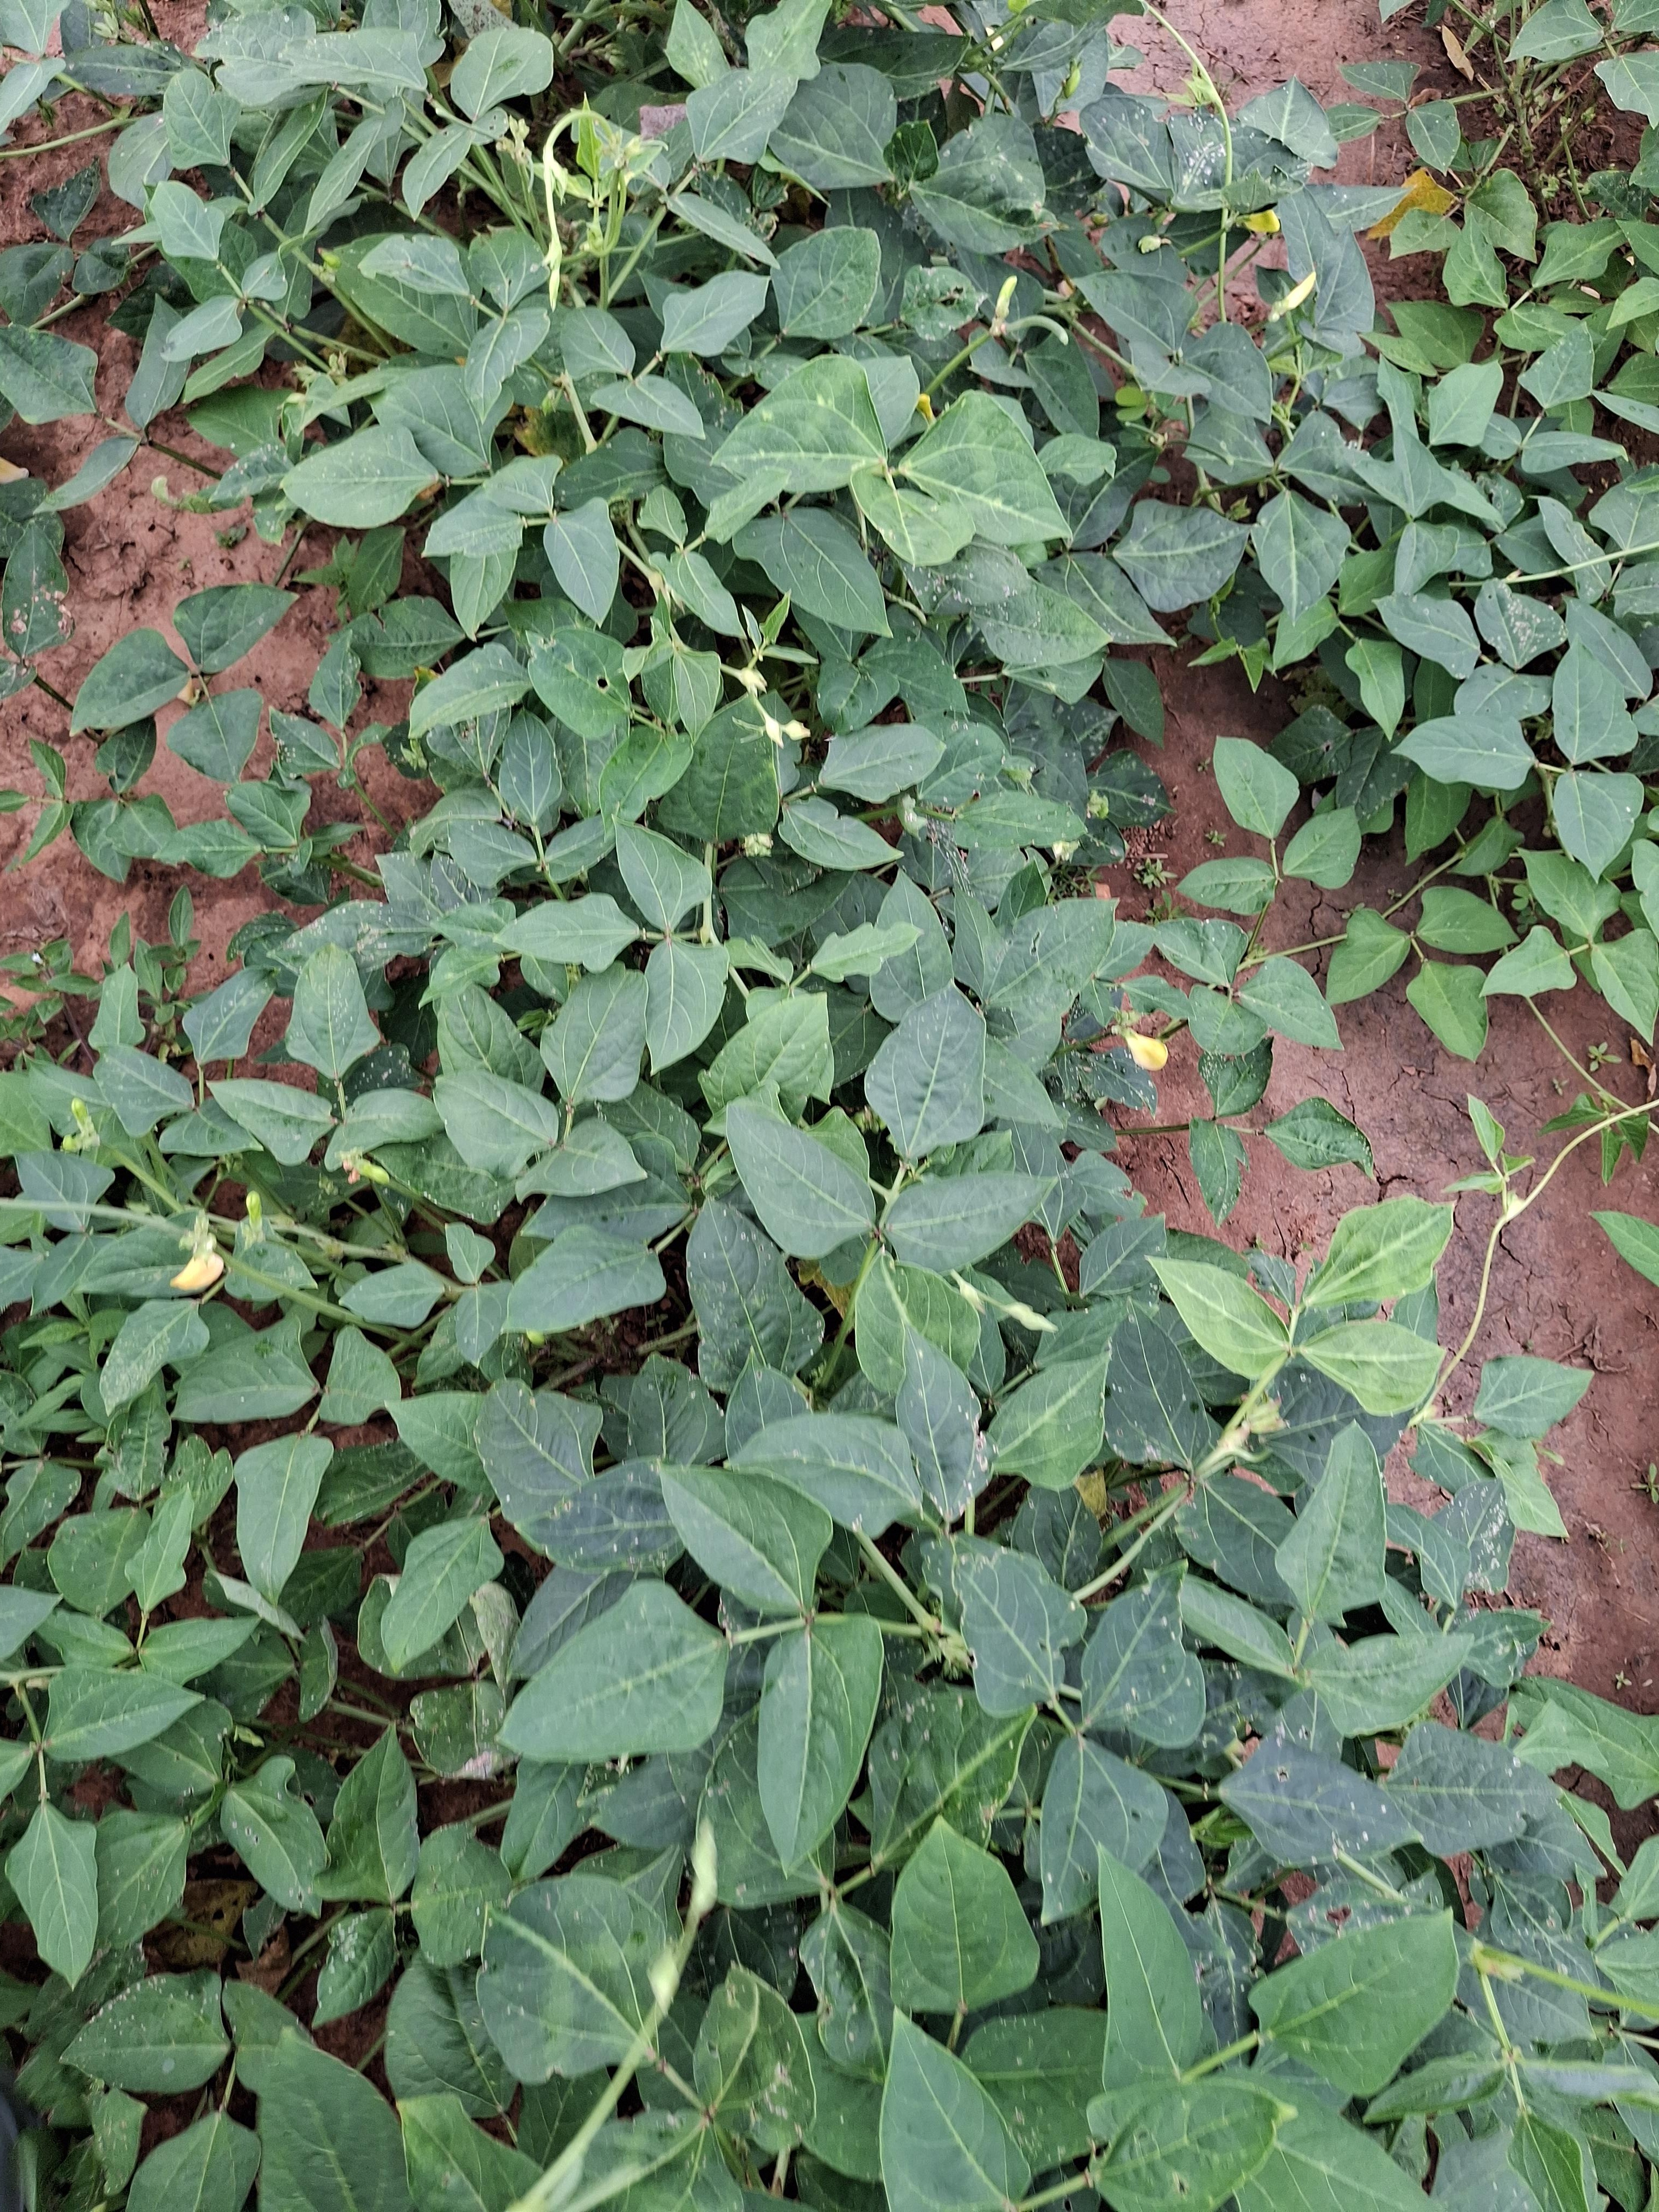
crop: cowpea
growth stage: development pod
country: Nigeria
